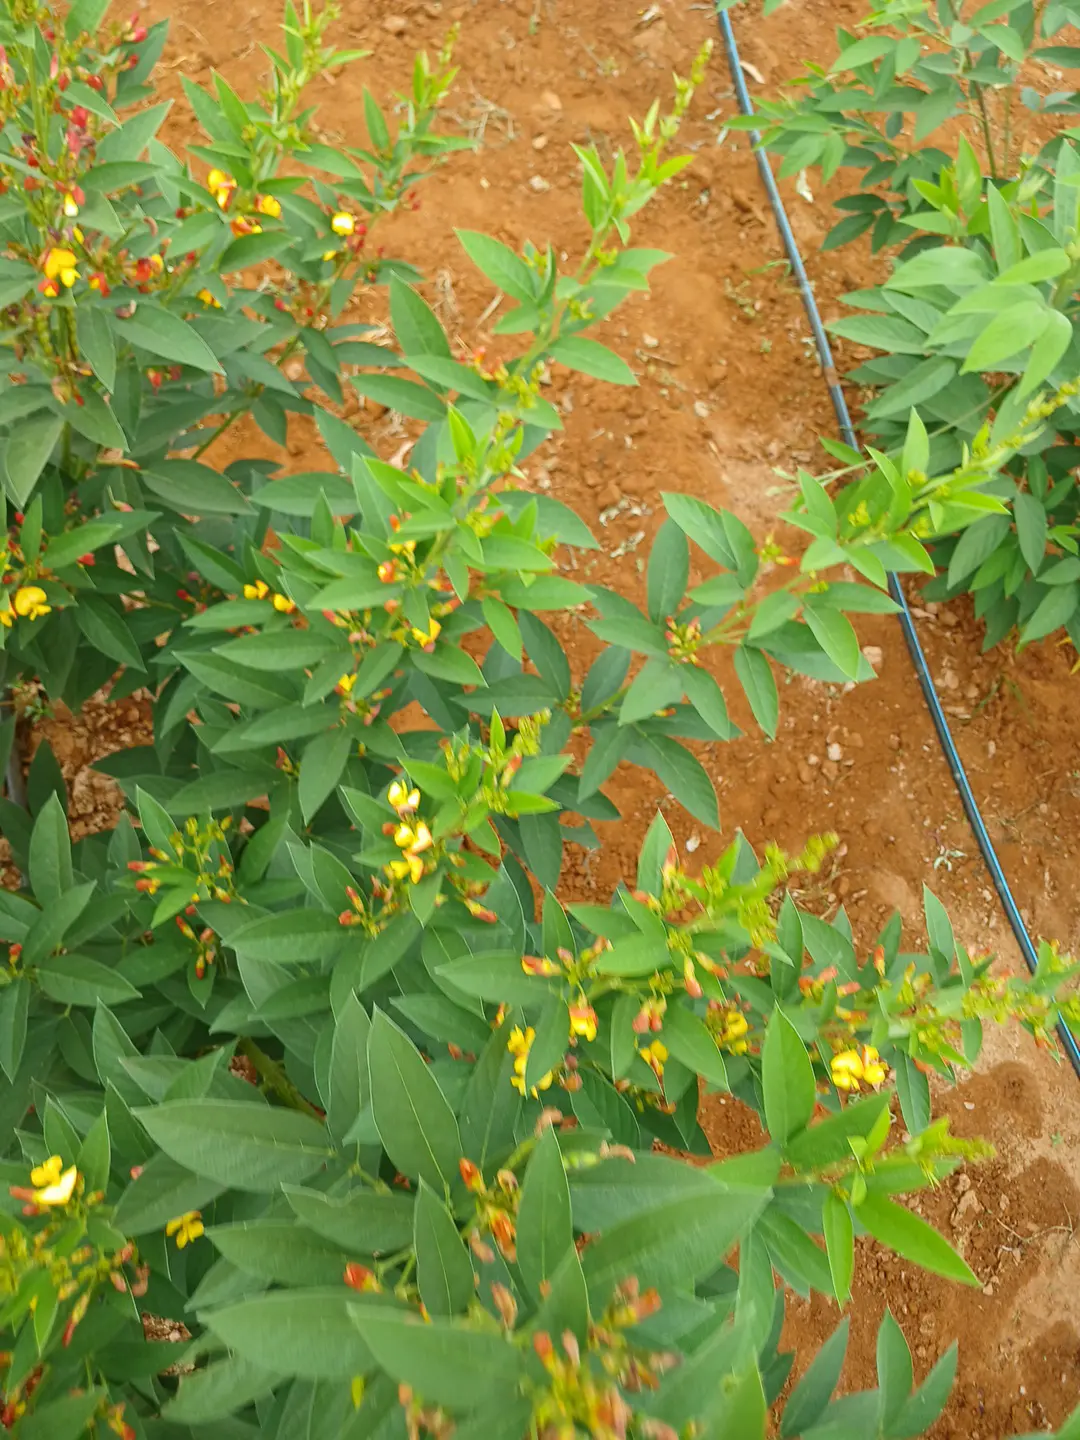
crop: pigeonpea
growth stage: development pod
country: Kenya
